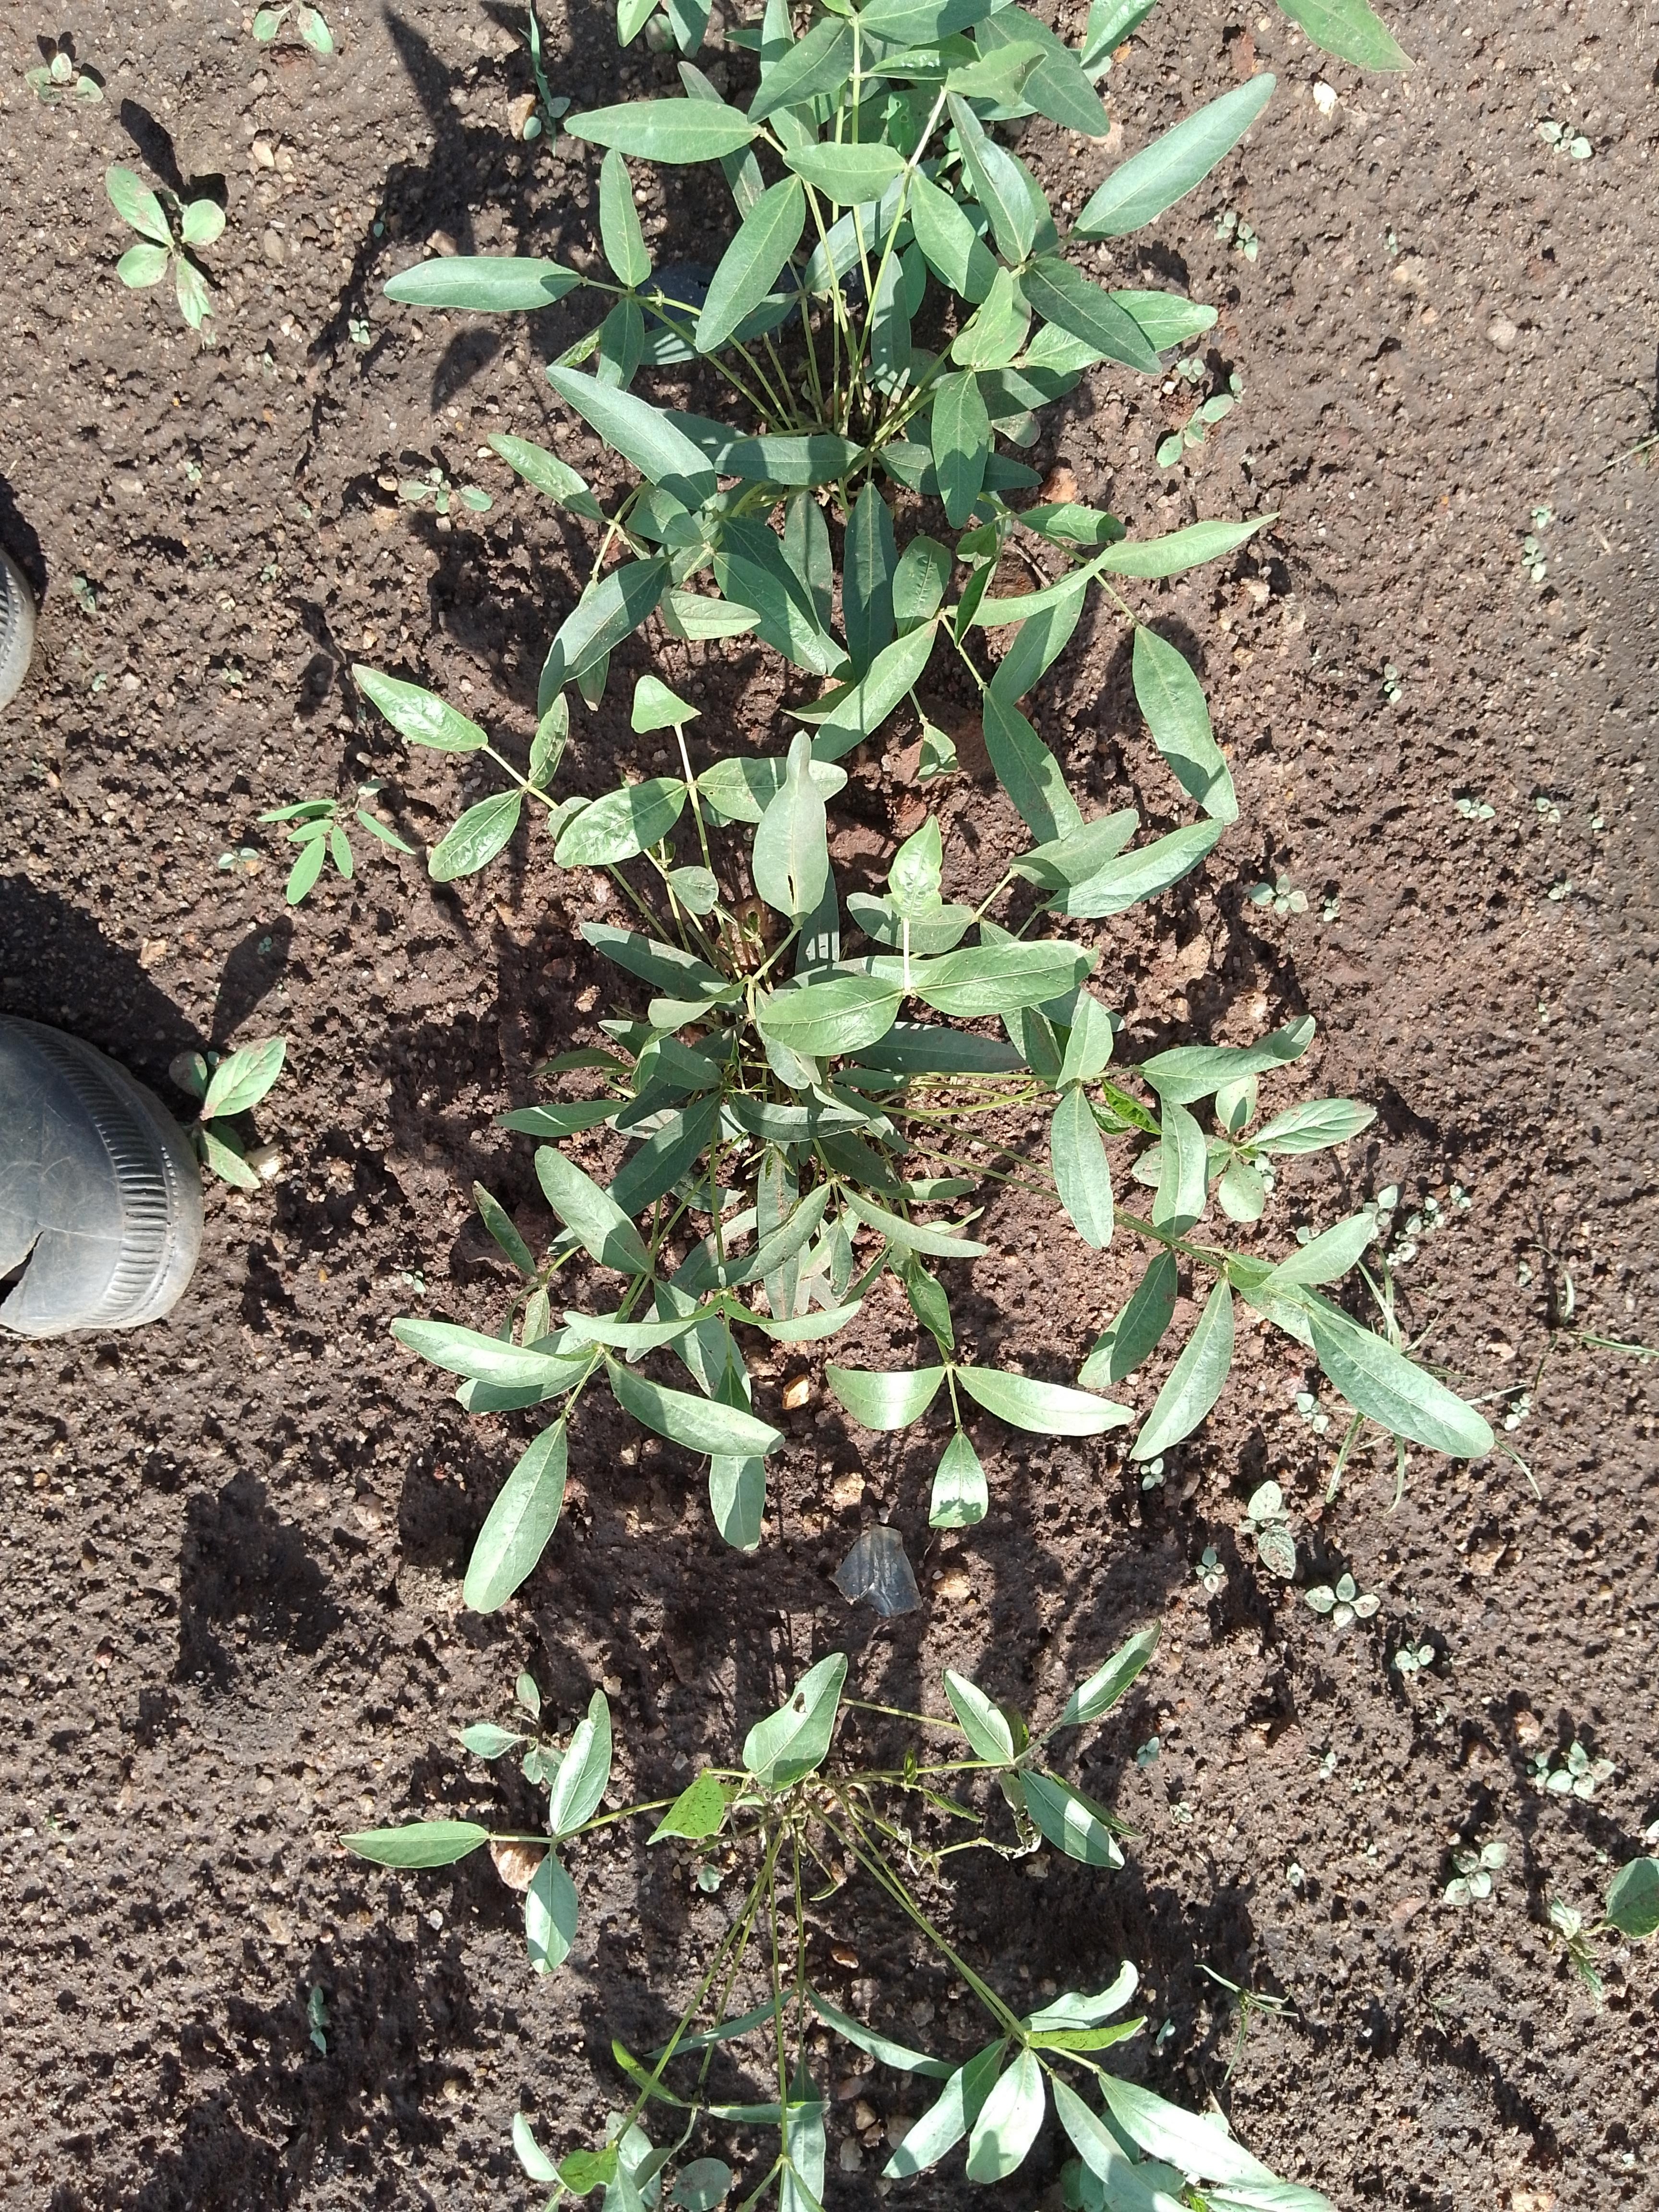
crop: common bean
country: Malawi
